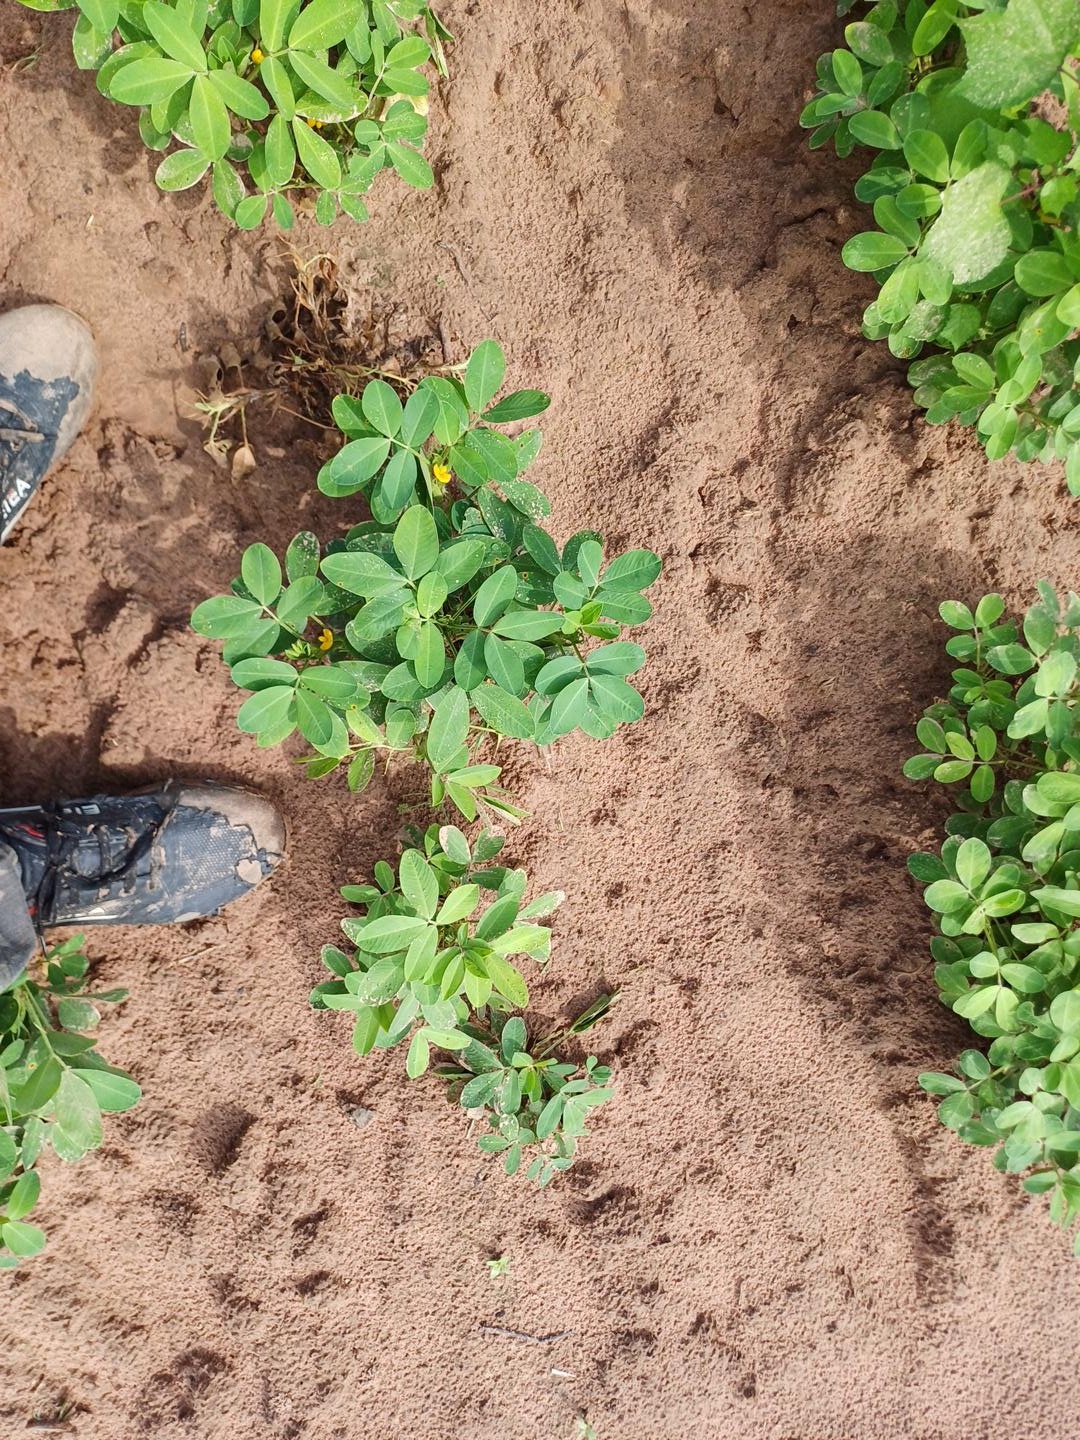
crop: groundnut
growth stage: flowering
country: Senegal
